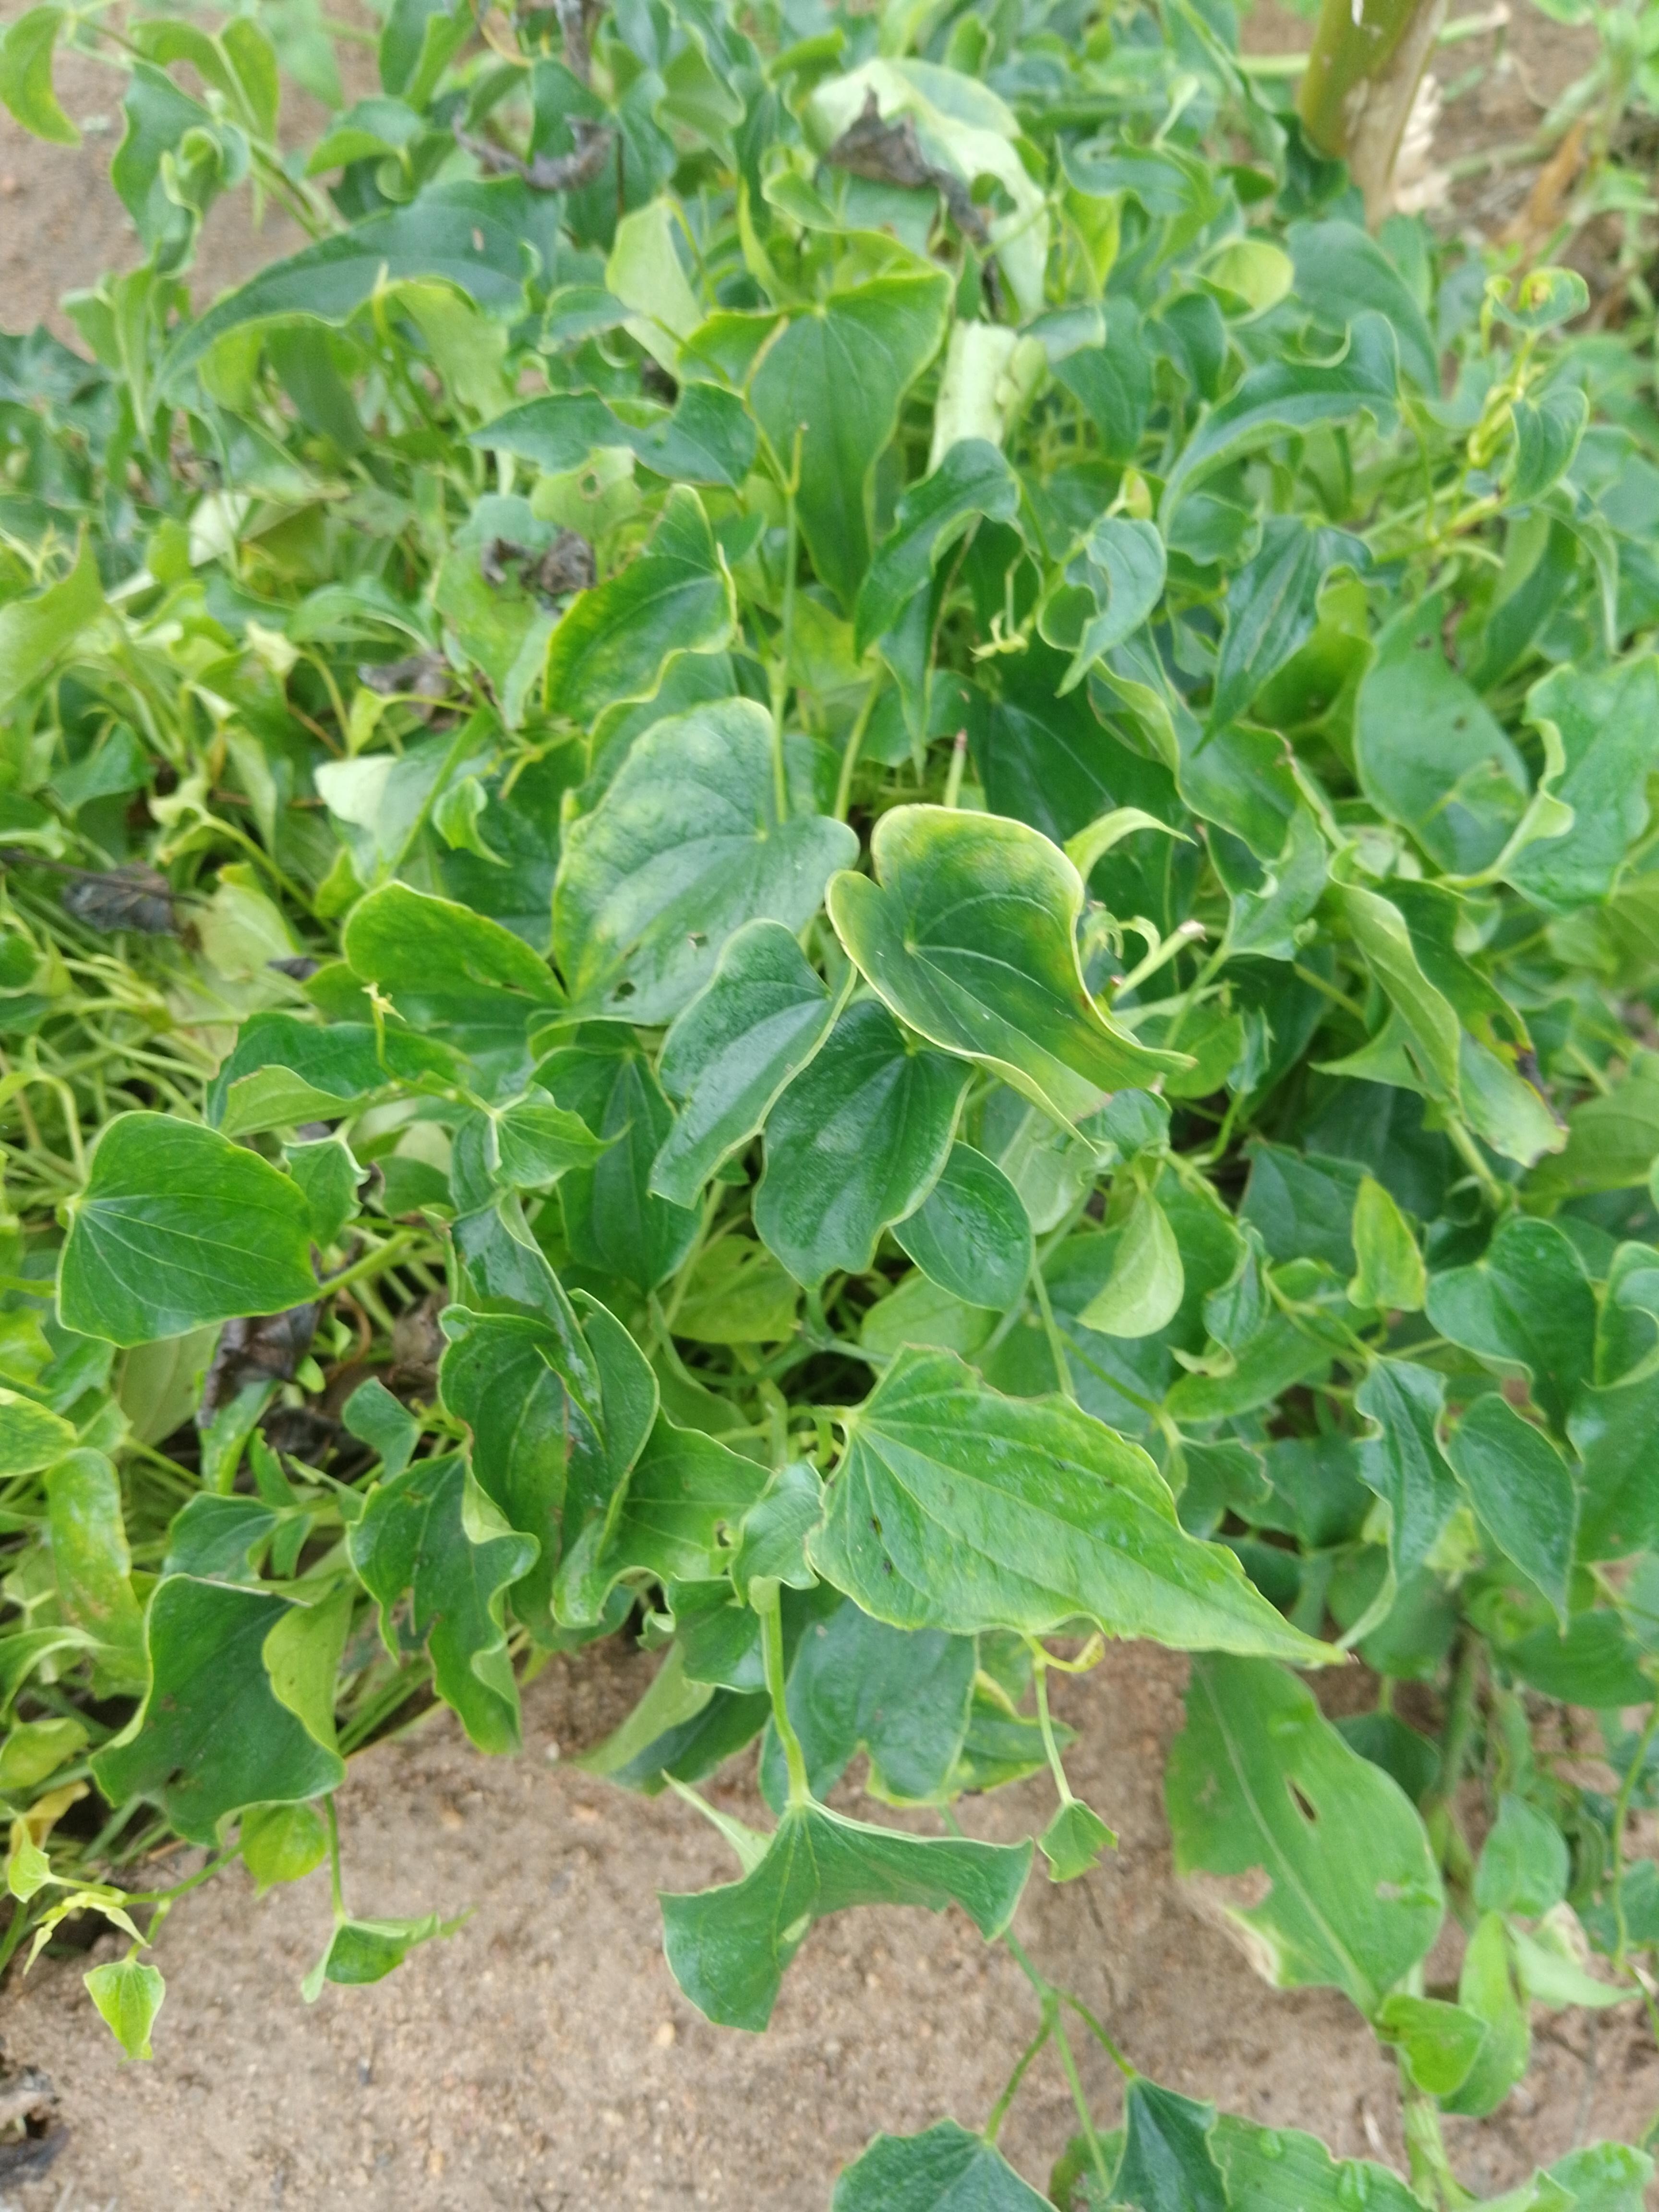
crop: yam
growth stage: vegetative
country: Nigeria
